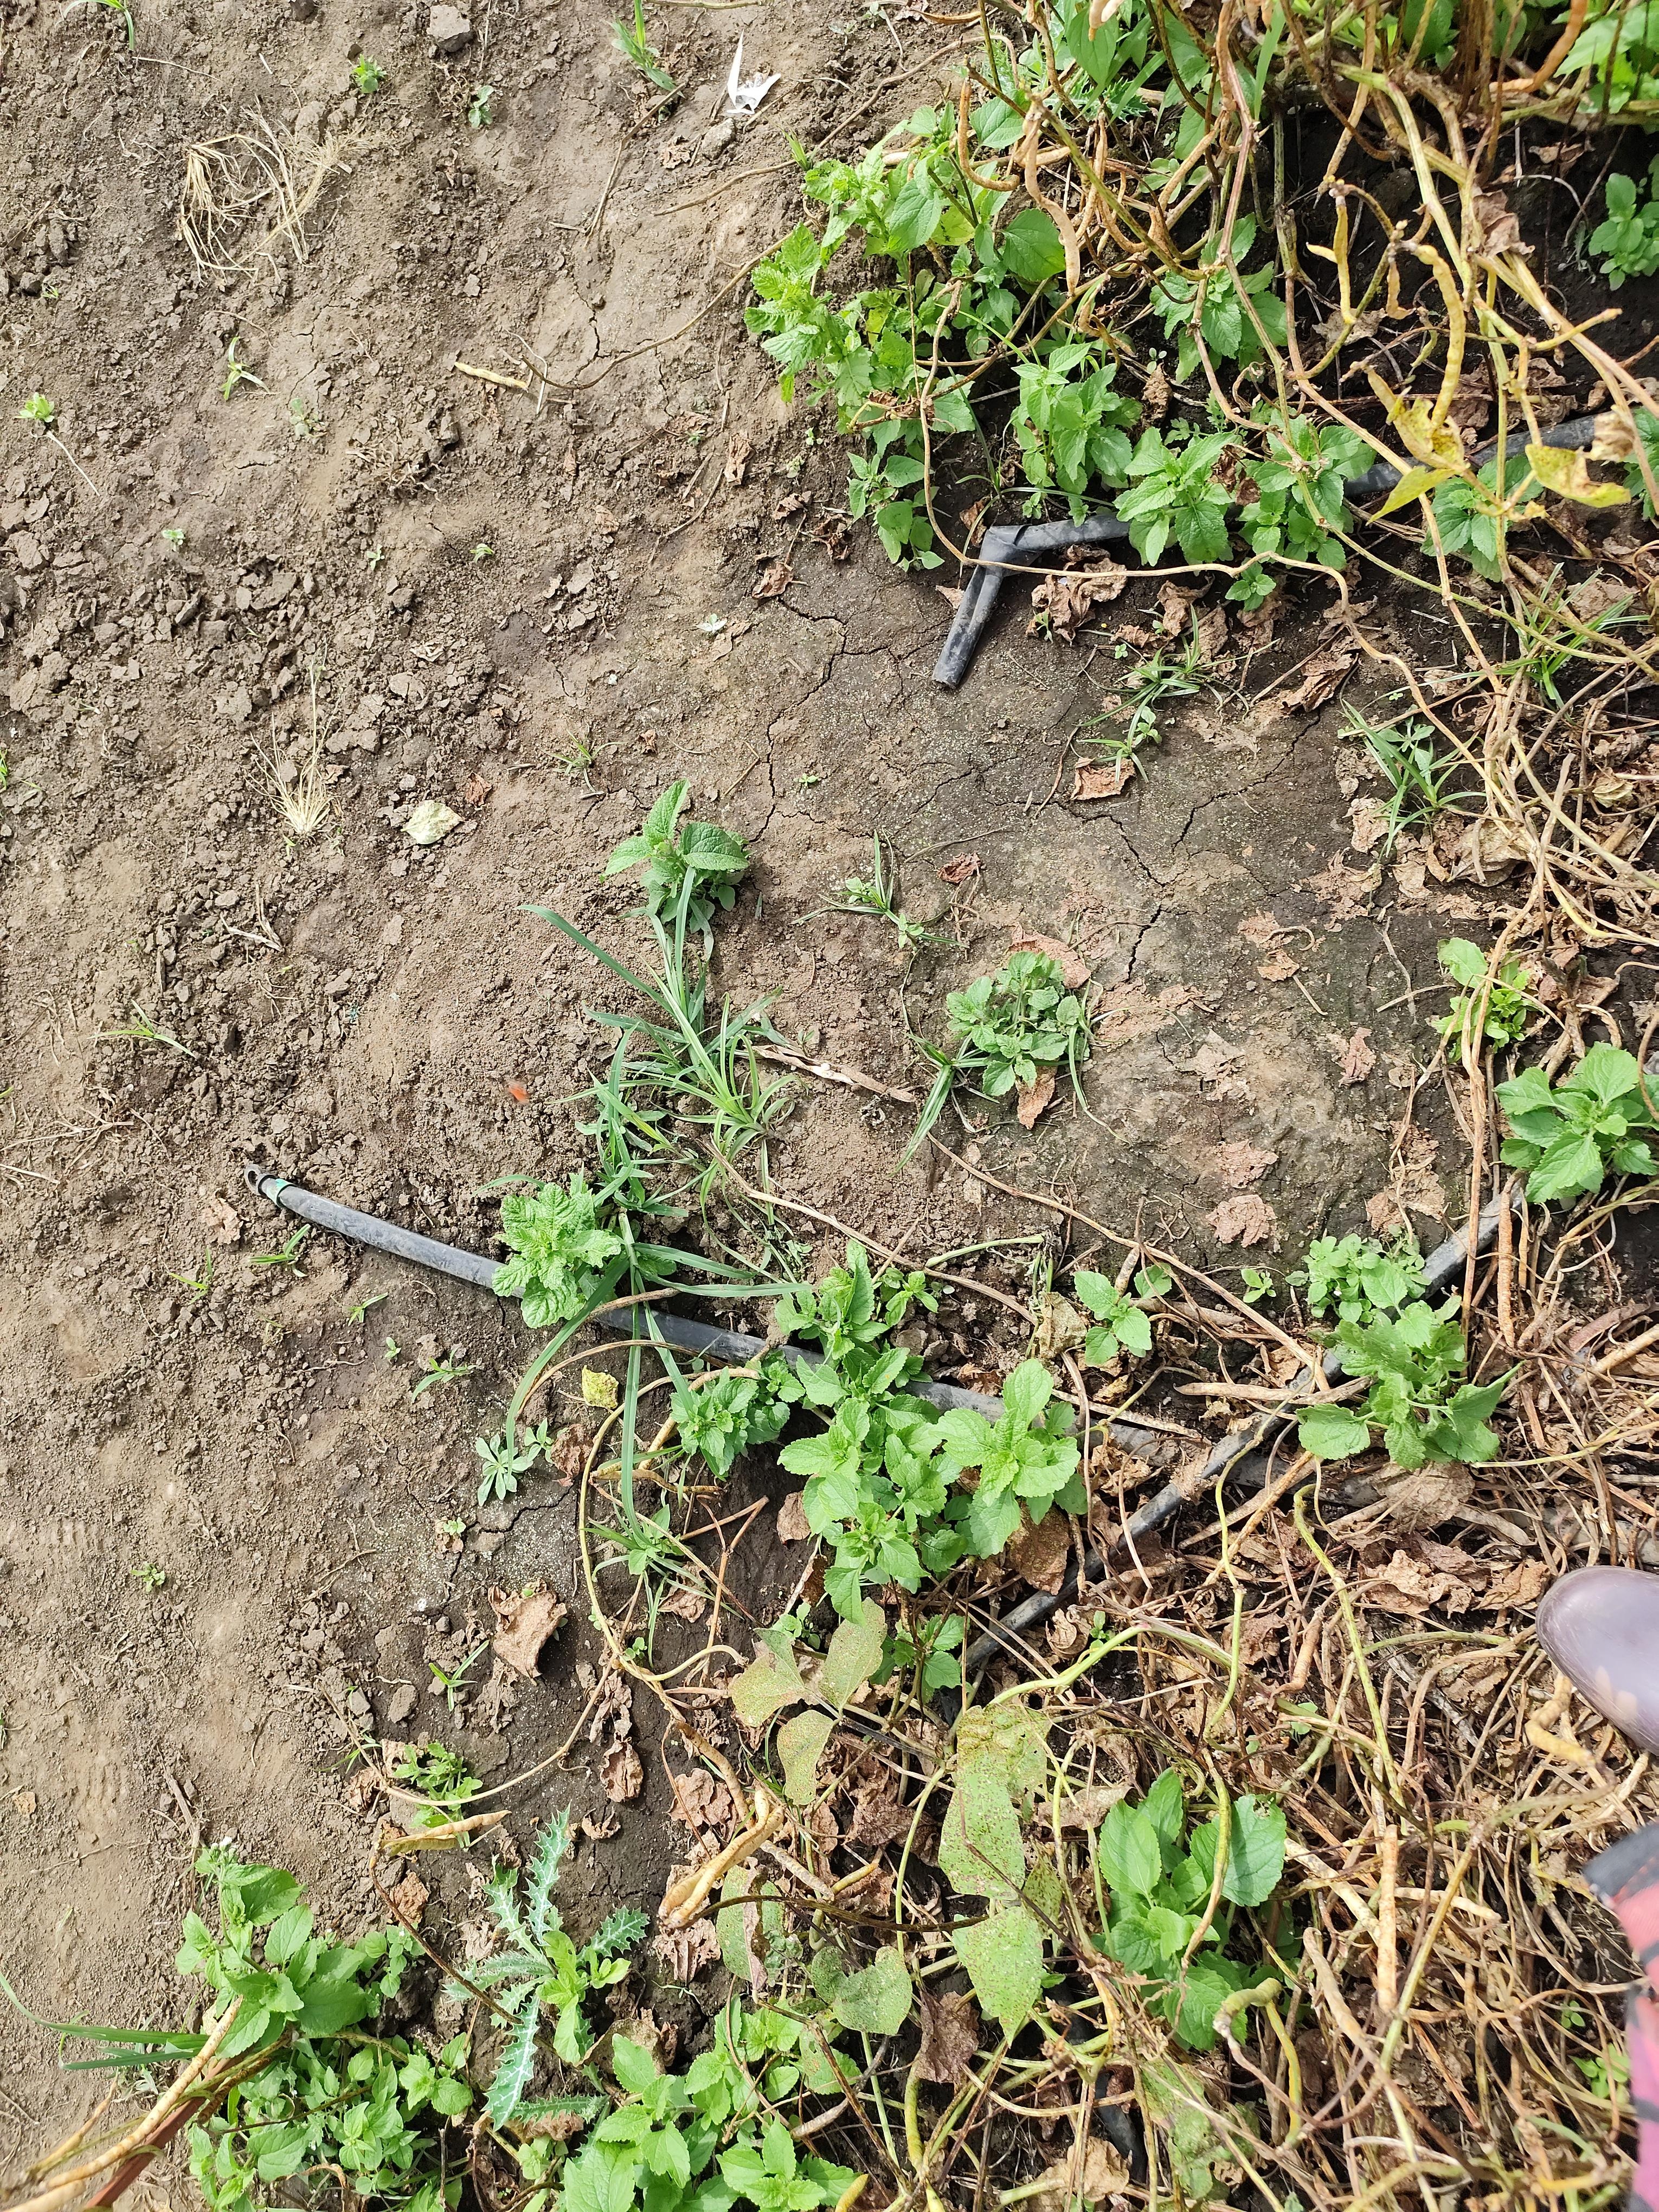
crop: cowpea
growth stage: development pod
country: Tanzania
